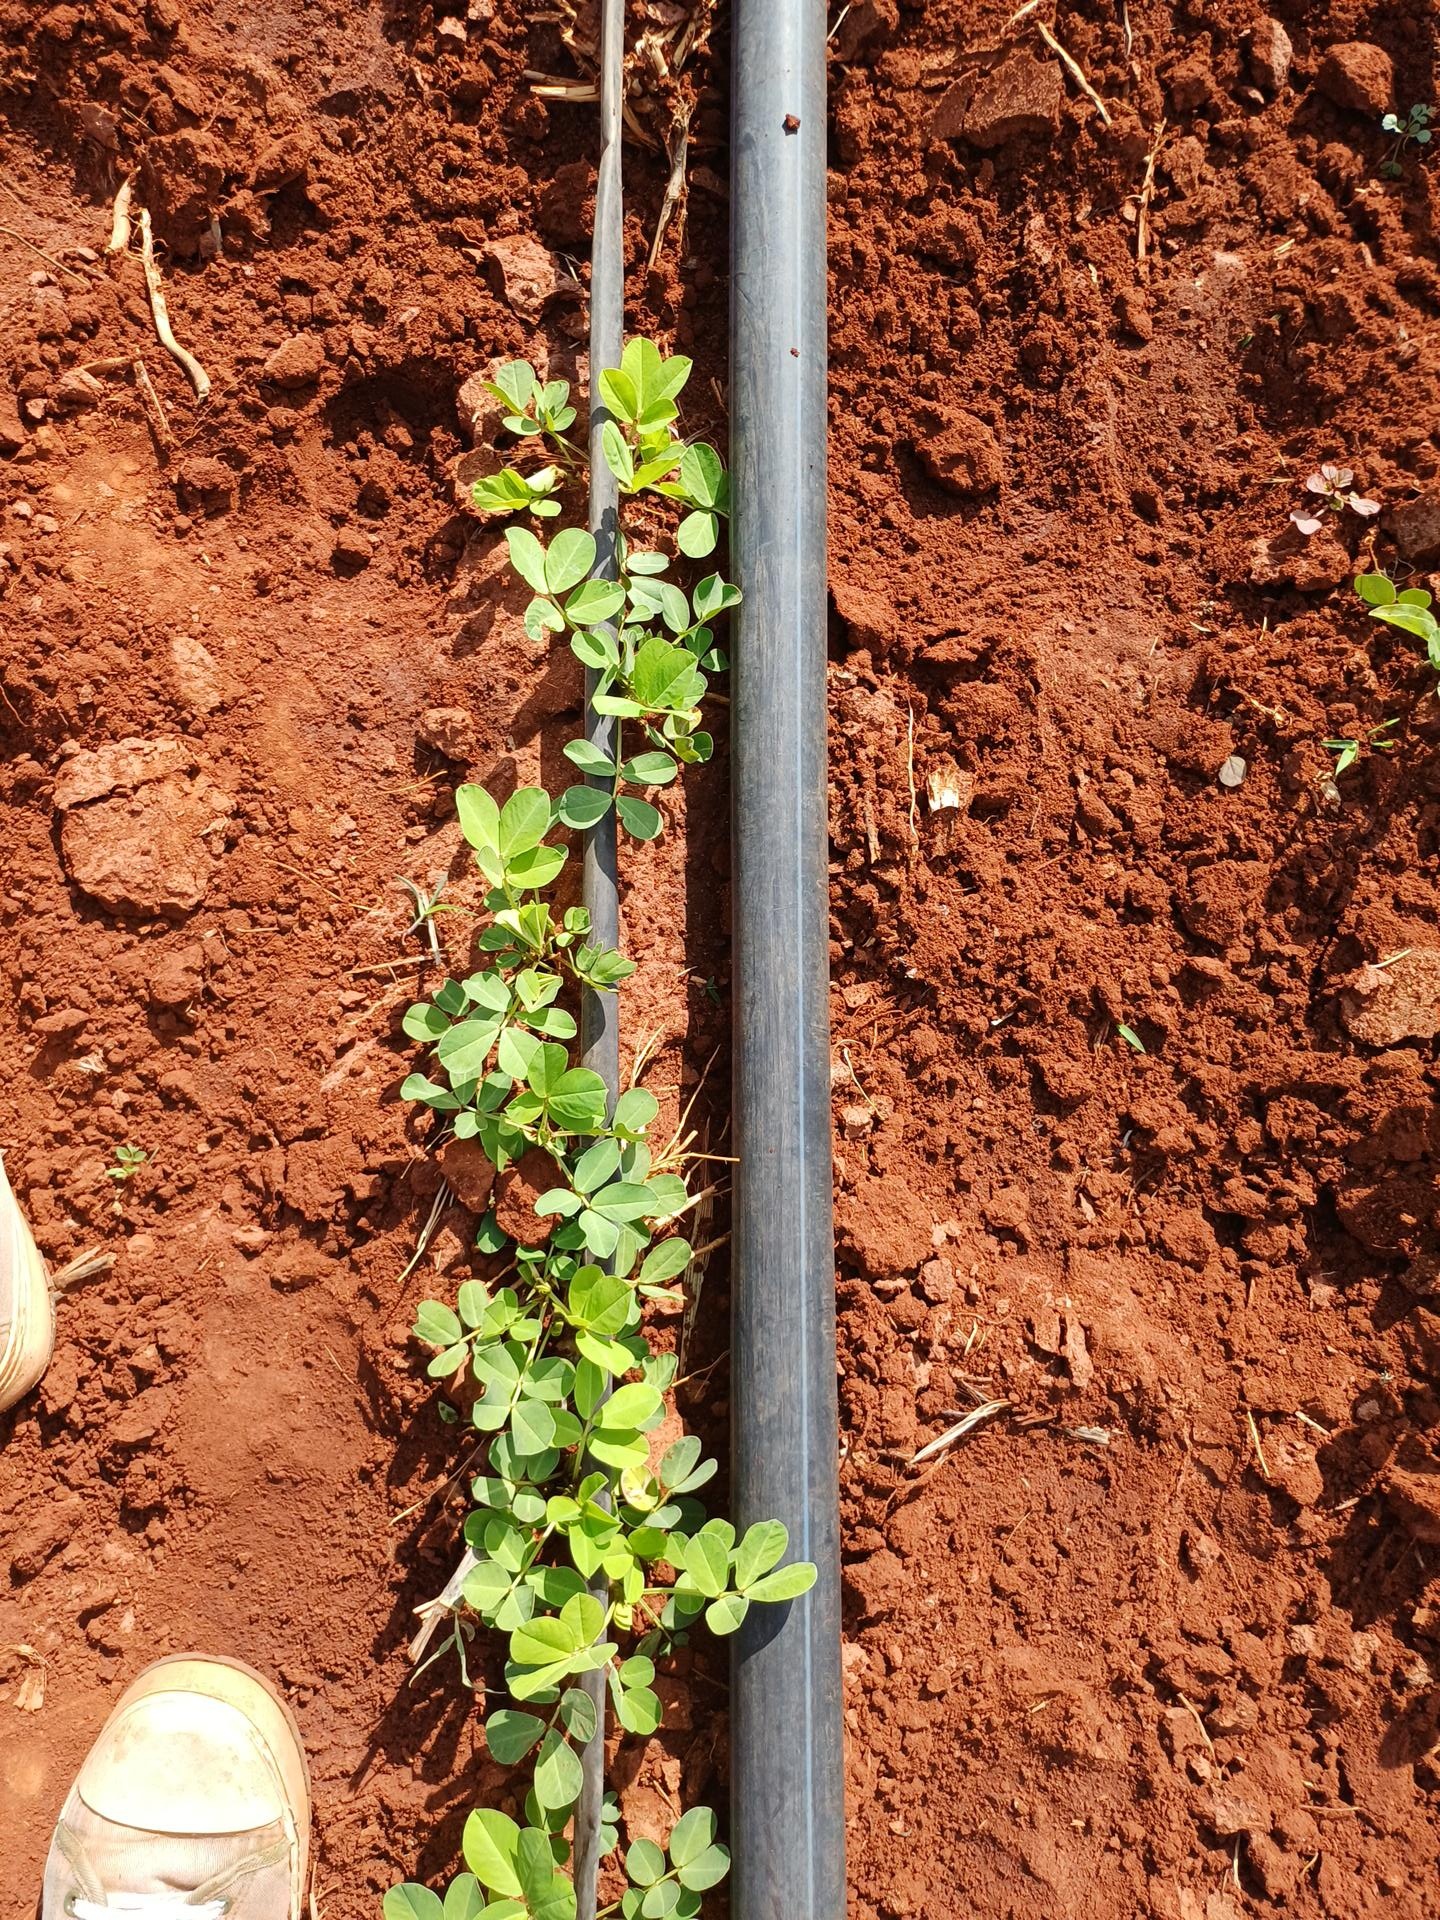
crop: groundnut
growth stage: vegetative
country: Kenya
